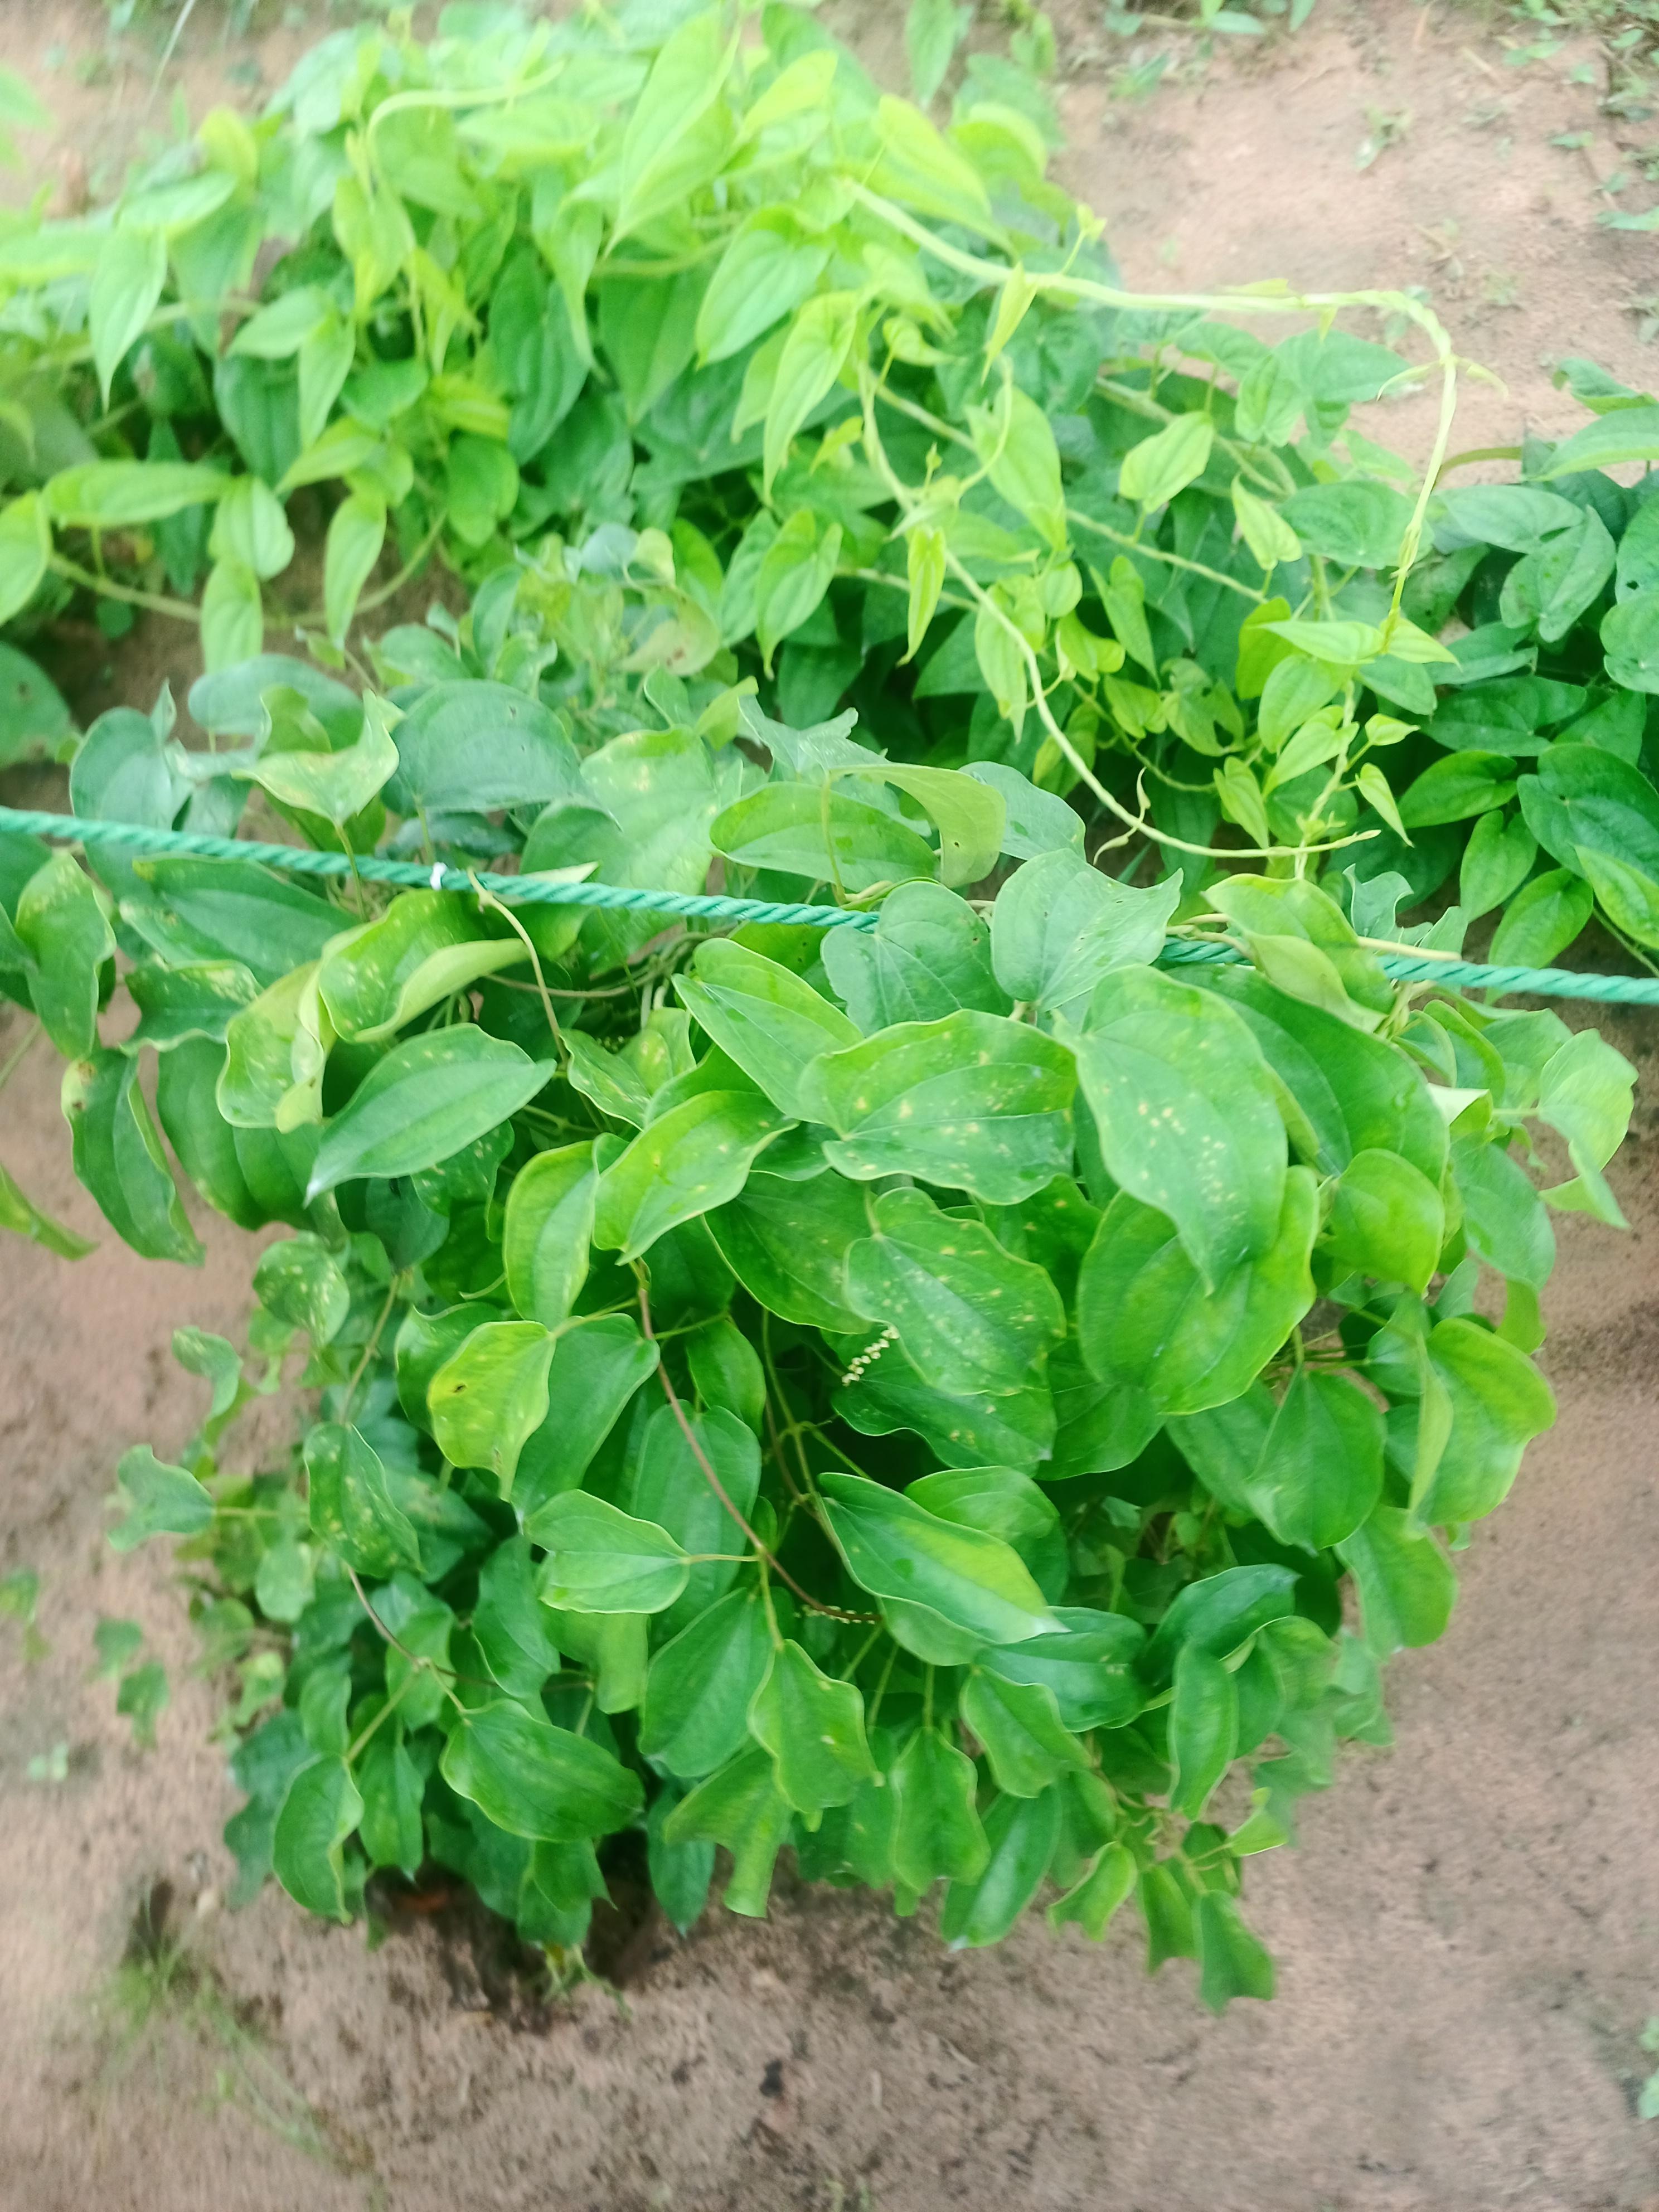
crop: yam
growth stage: vegetative
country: Nigeria
